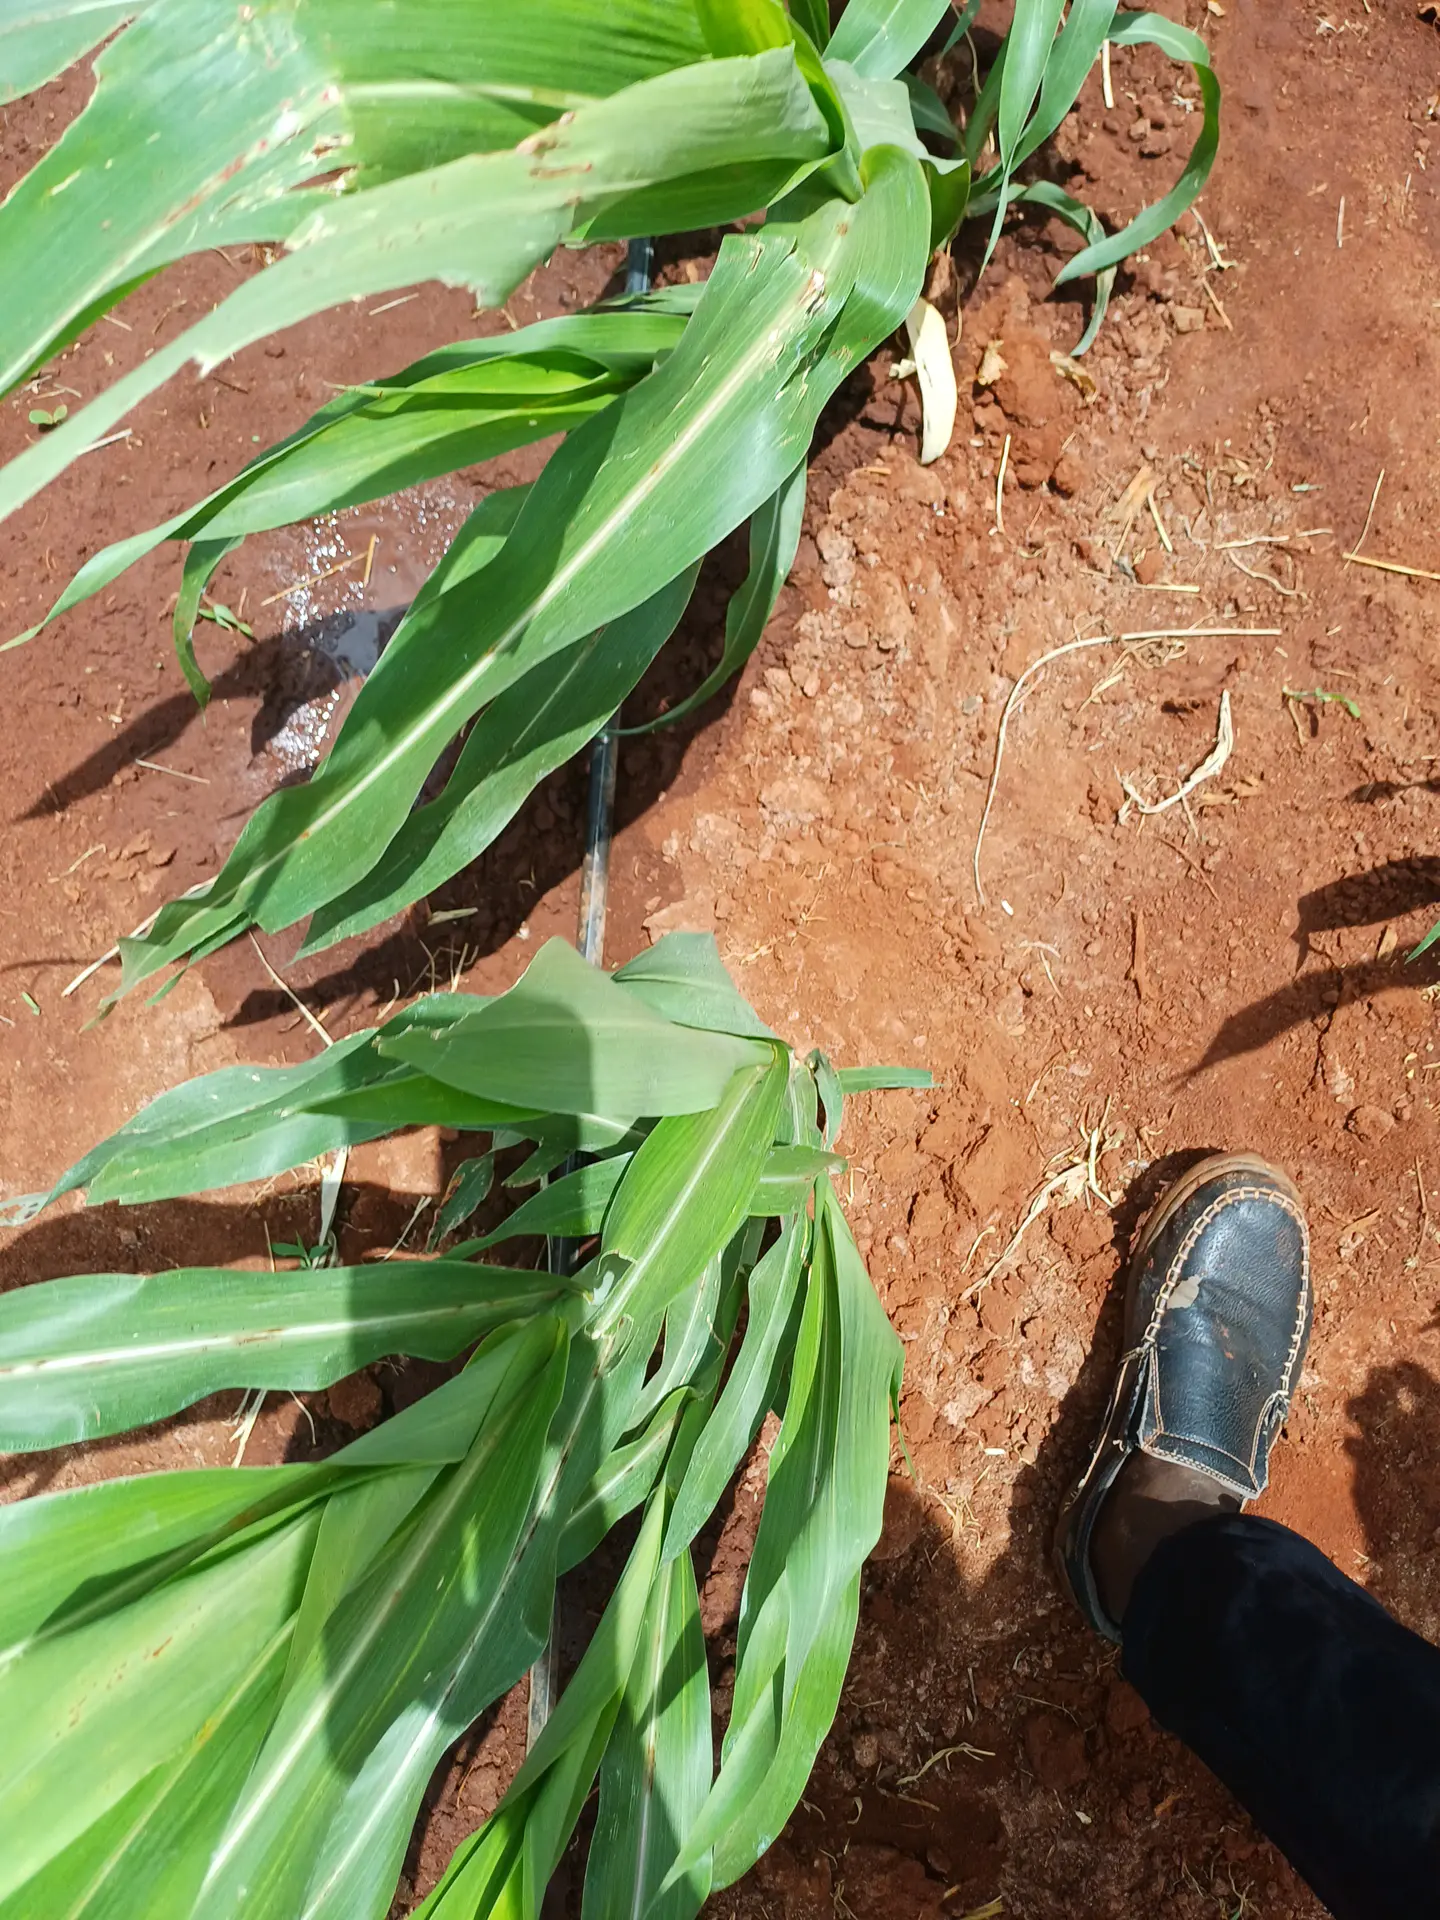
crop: sorghum
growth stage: vegetative
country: Kenya
